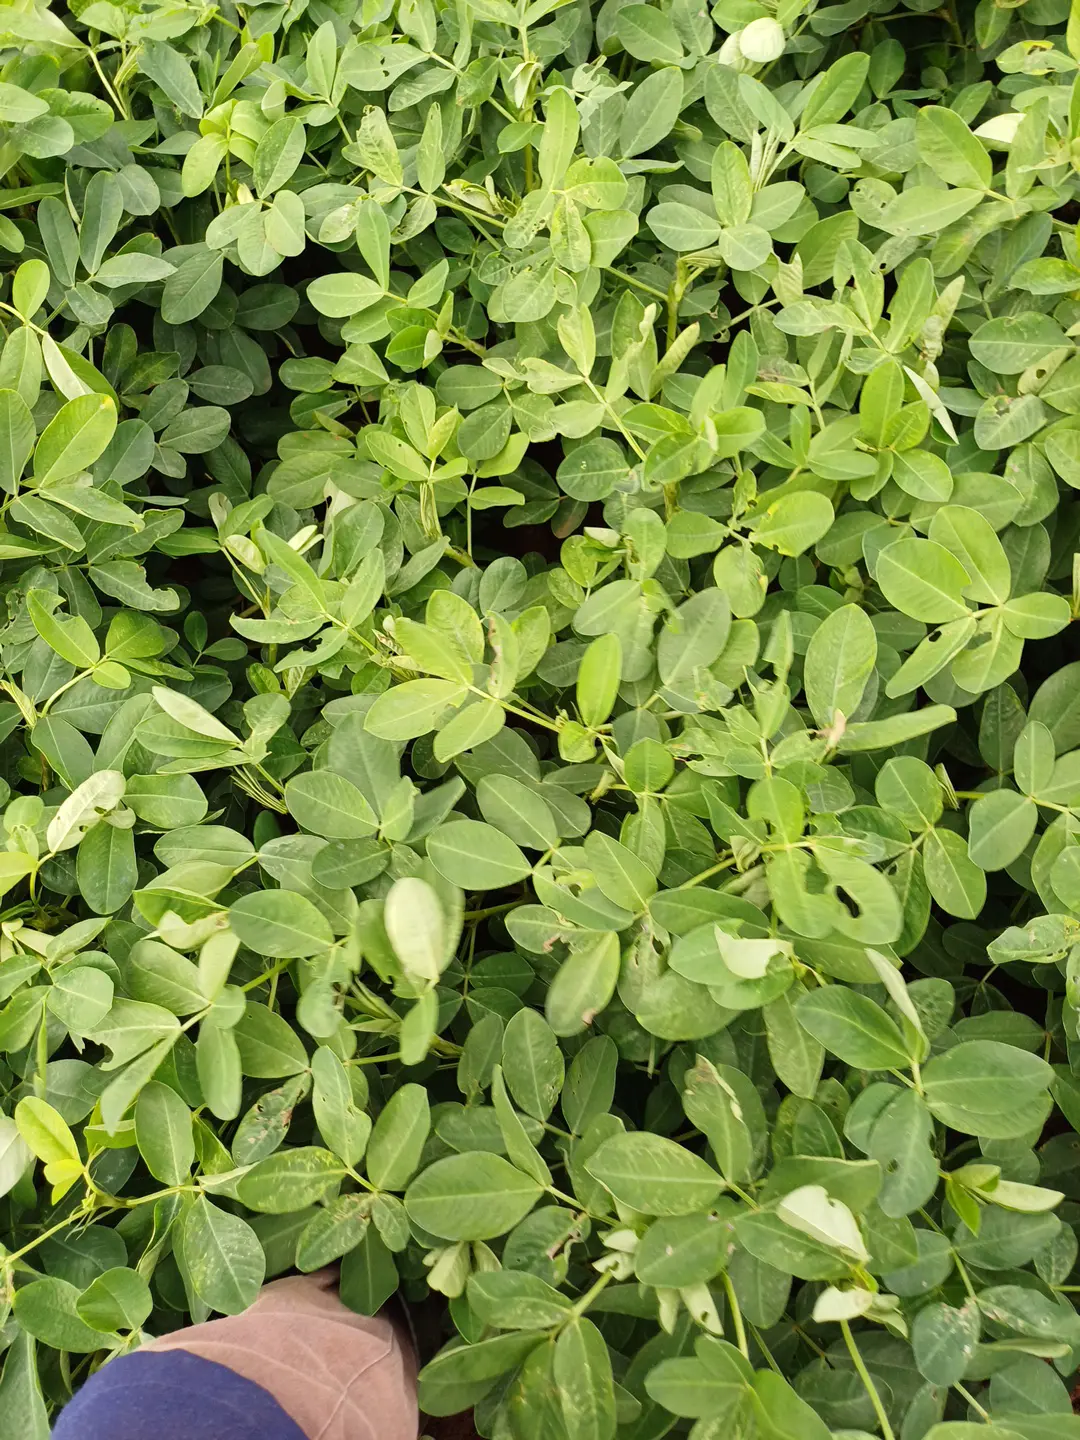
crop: groundnut
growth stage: flowering
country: Kenya
